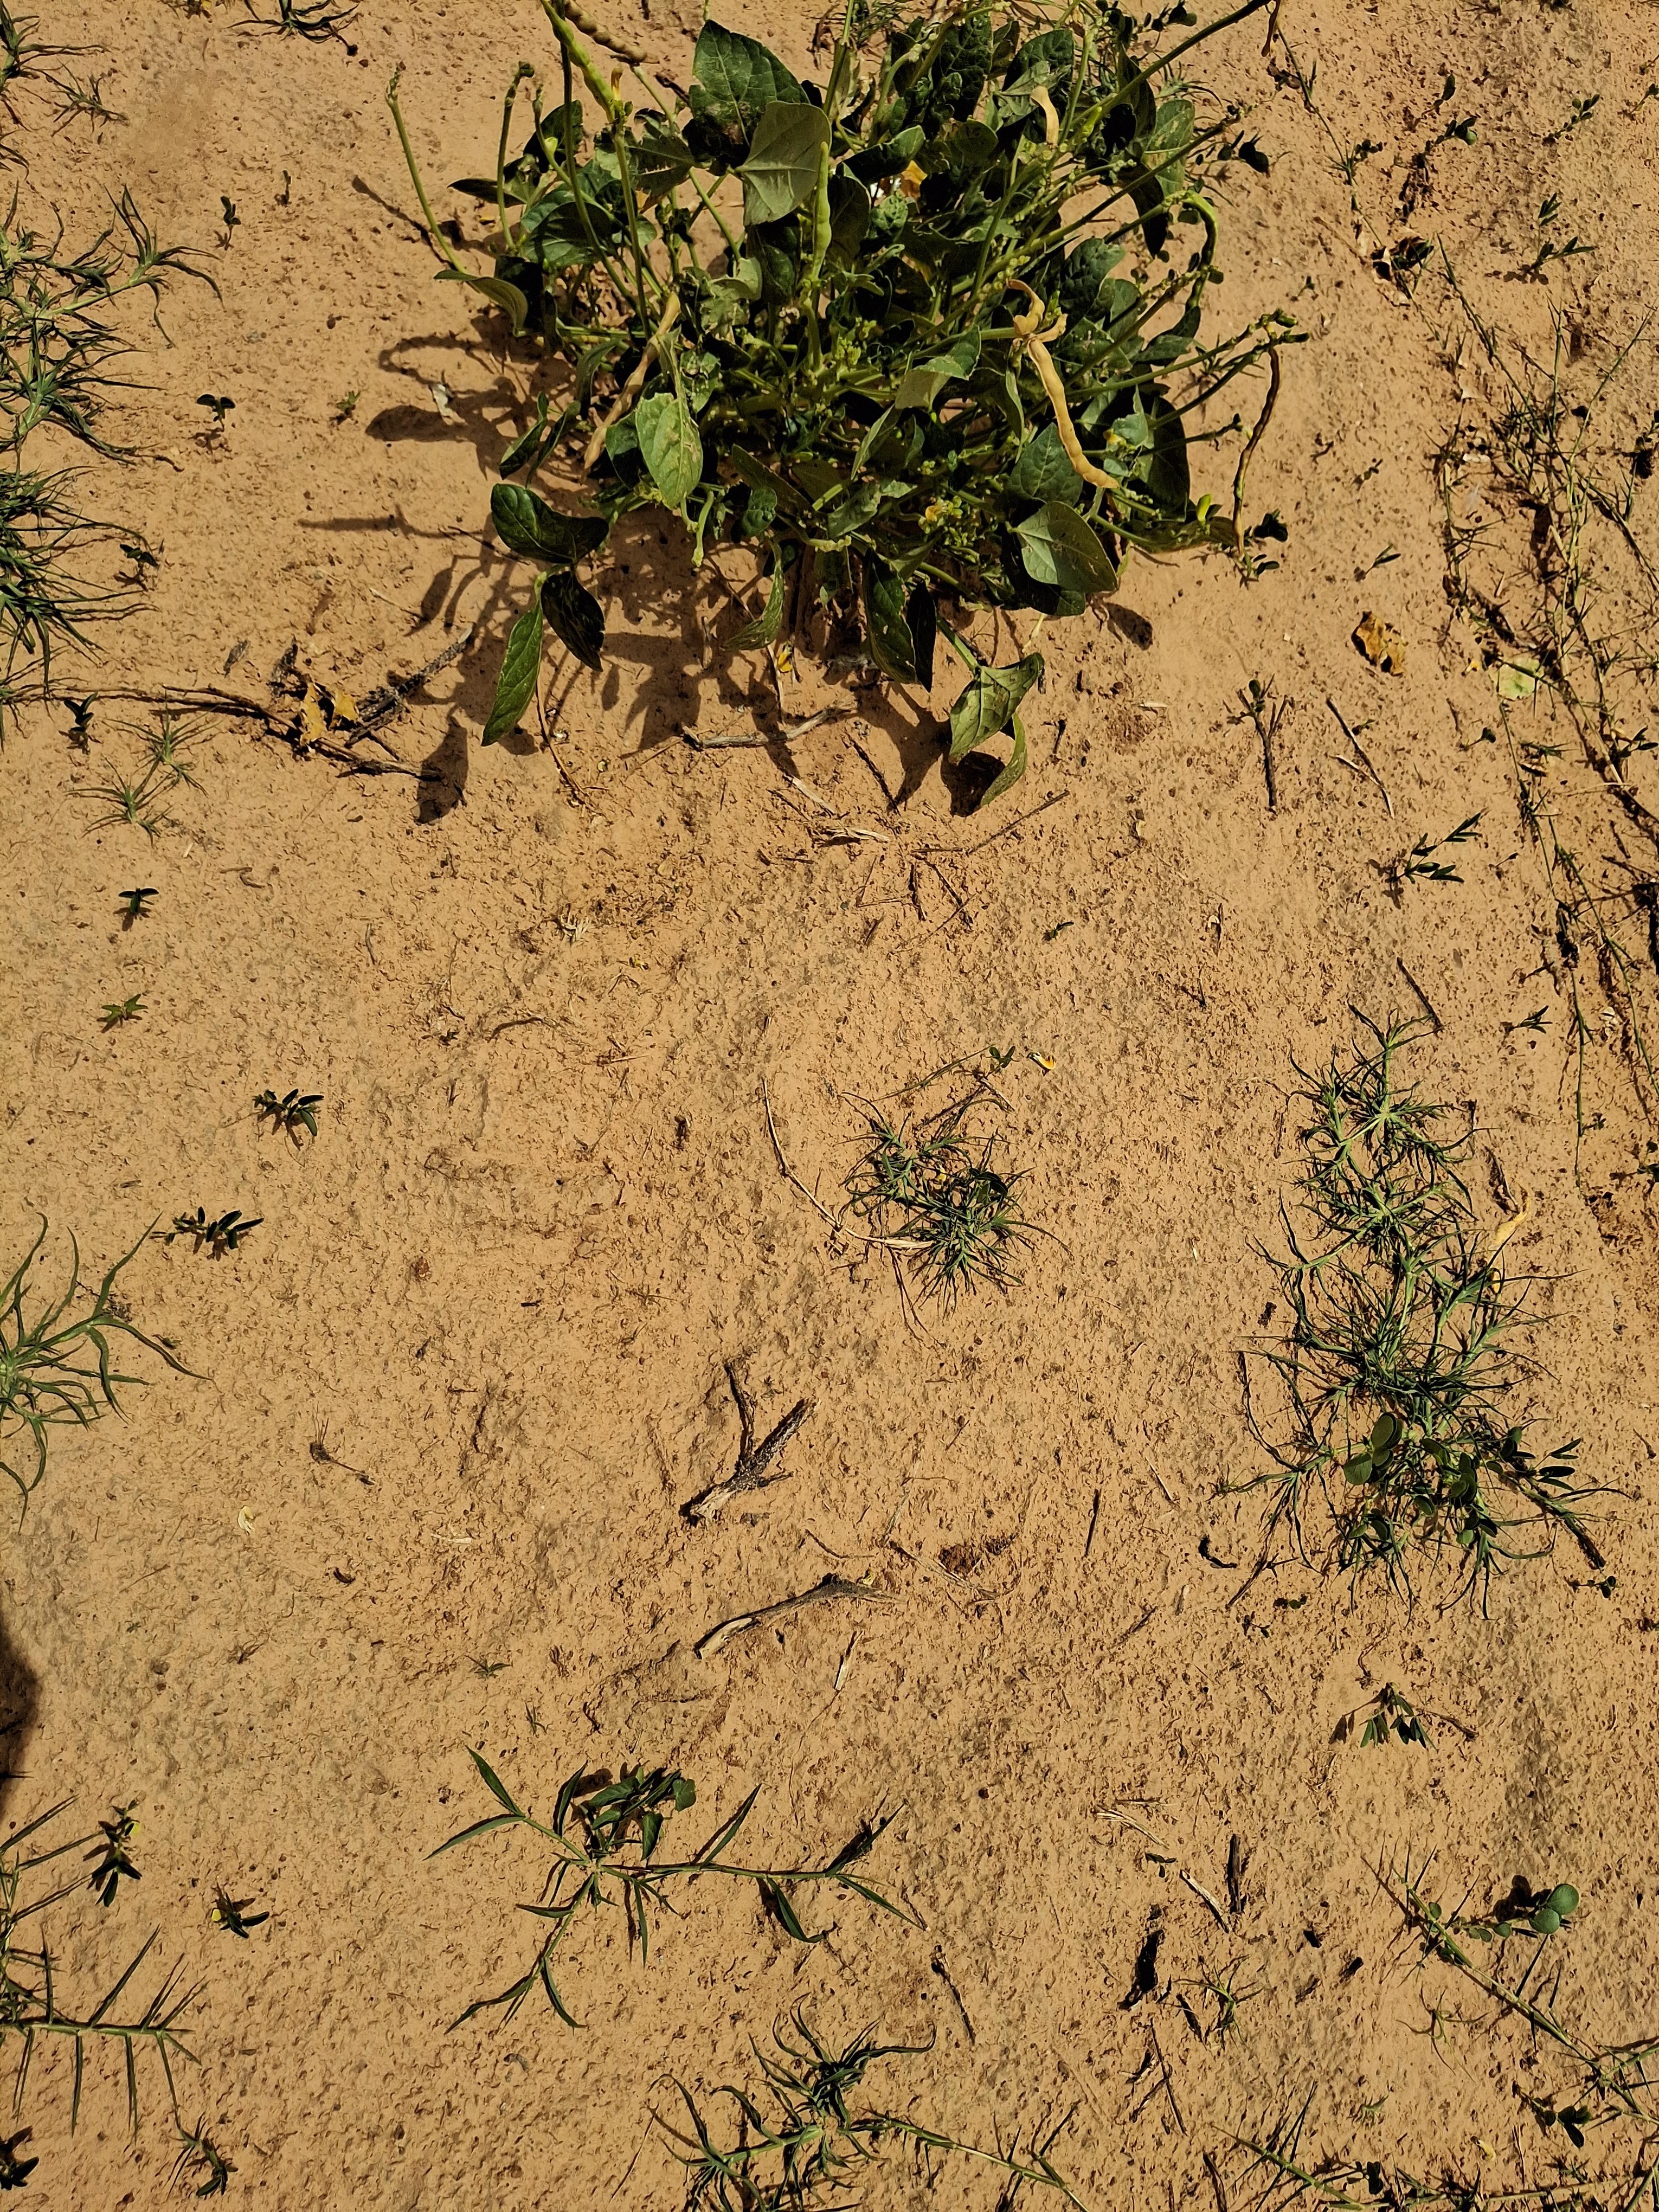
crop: cowpea
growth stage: harvest maturity
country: Nigeria
